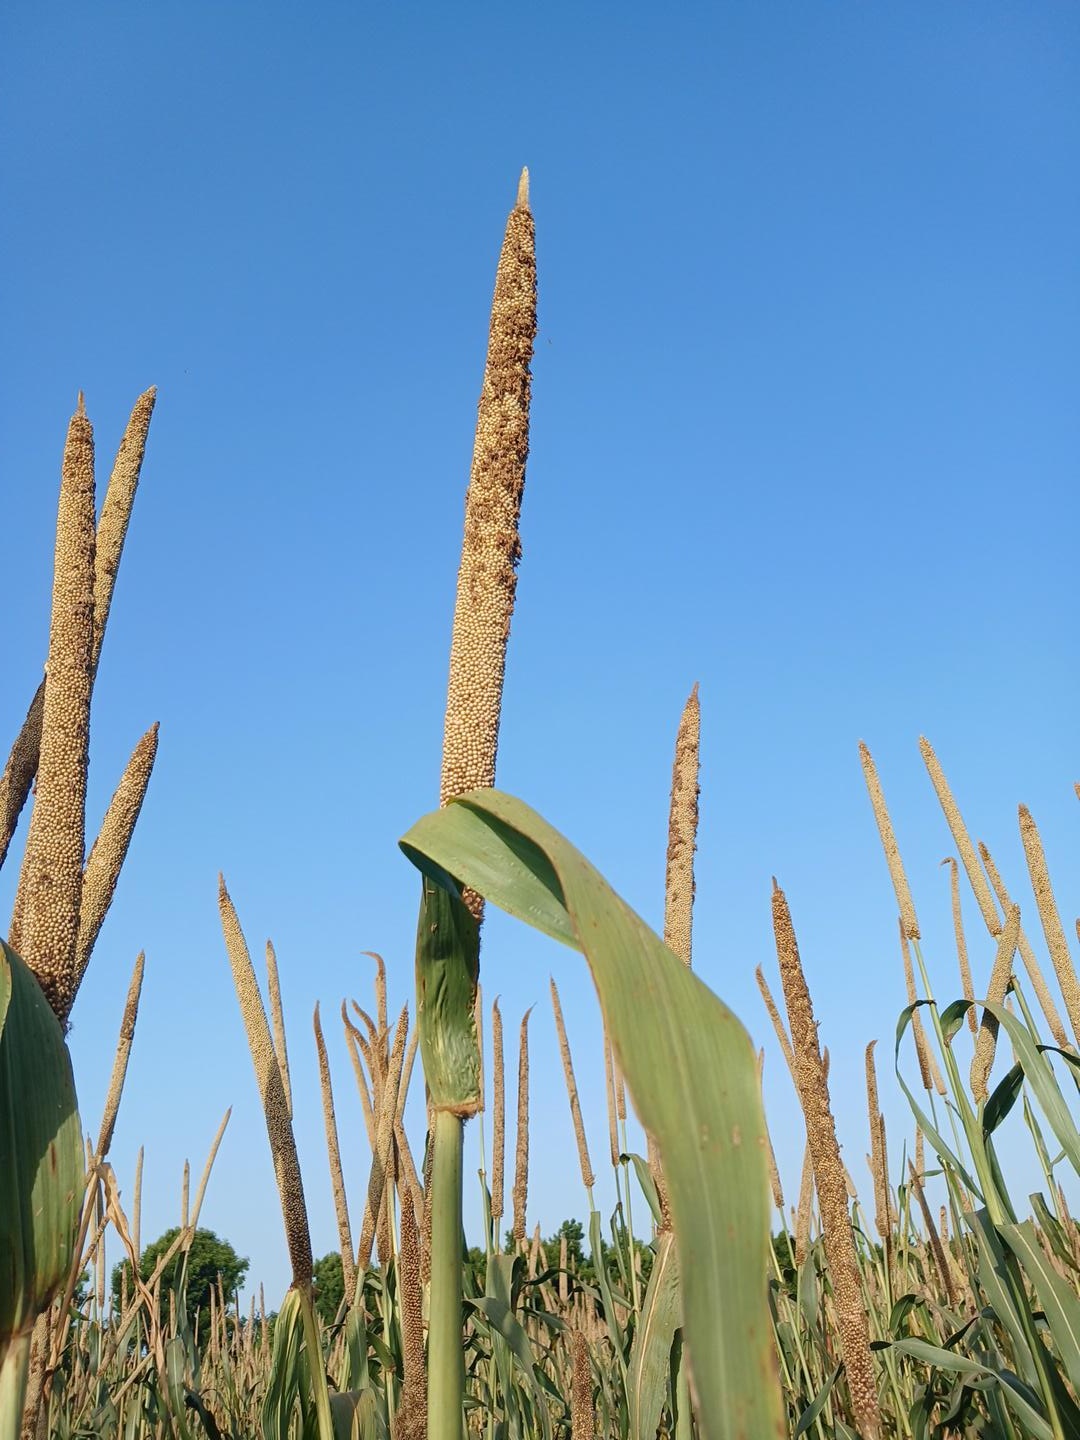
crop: pearl millet
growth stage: maturity
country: Senegal
